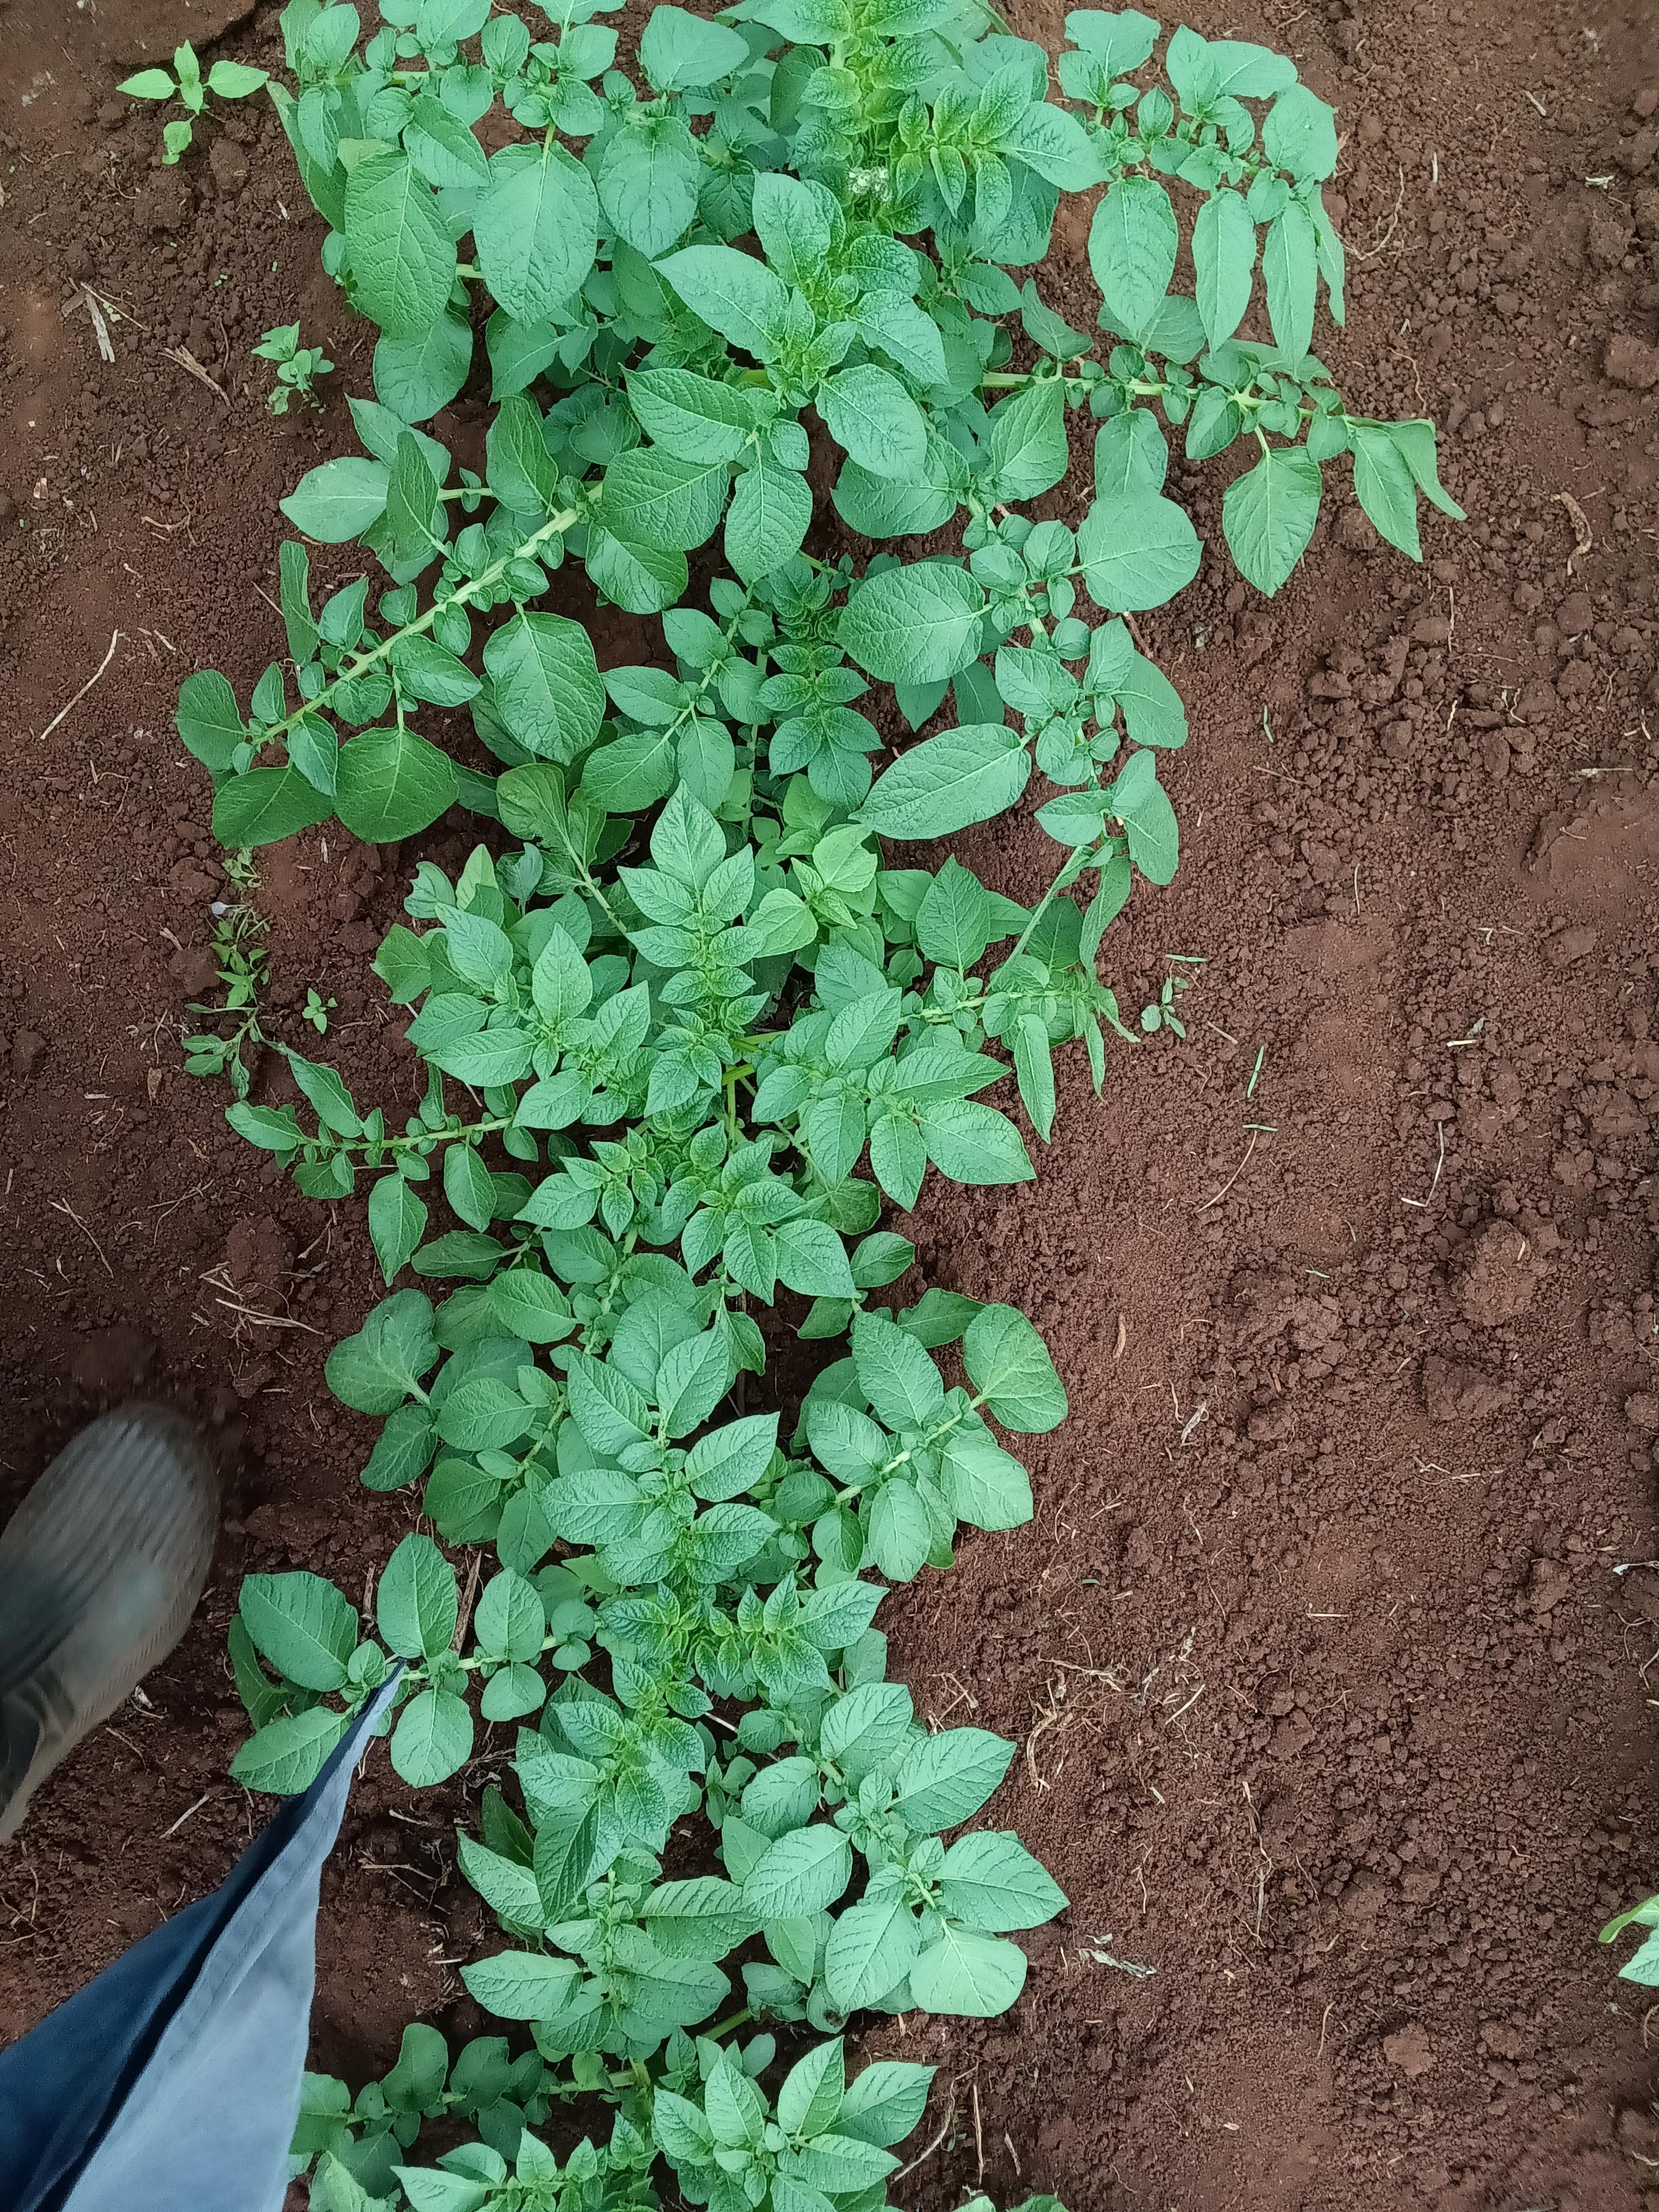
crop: potato
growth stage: emergence
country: Kenya
